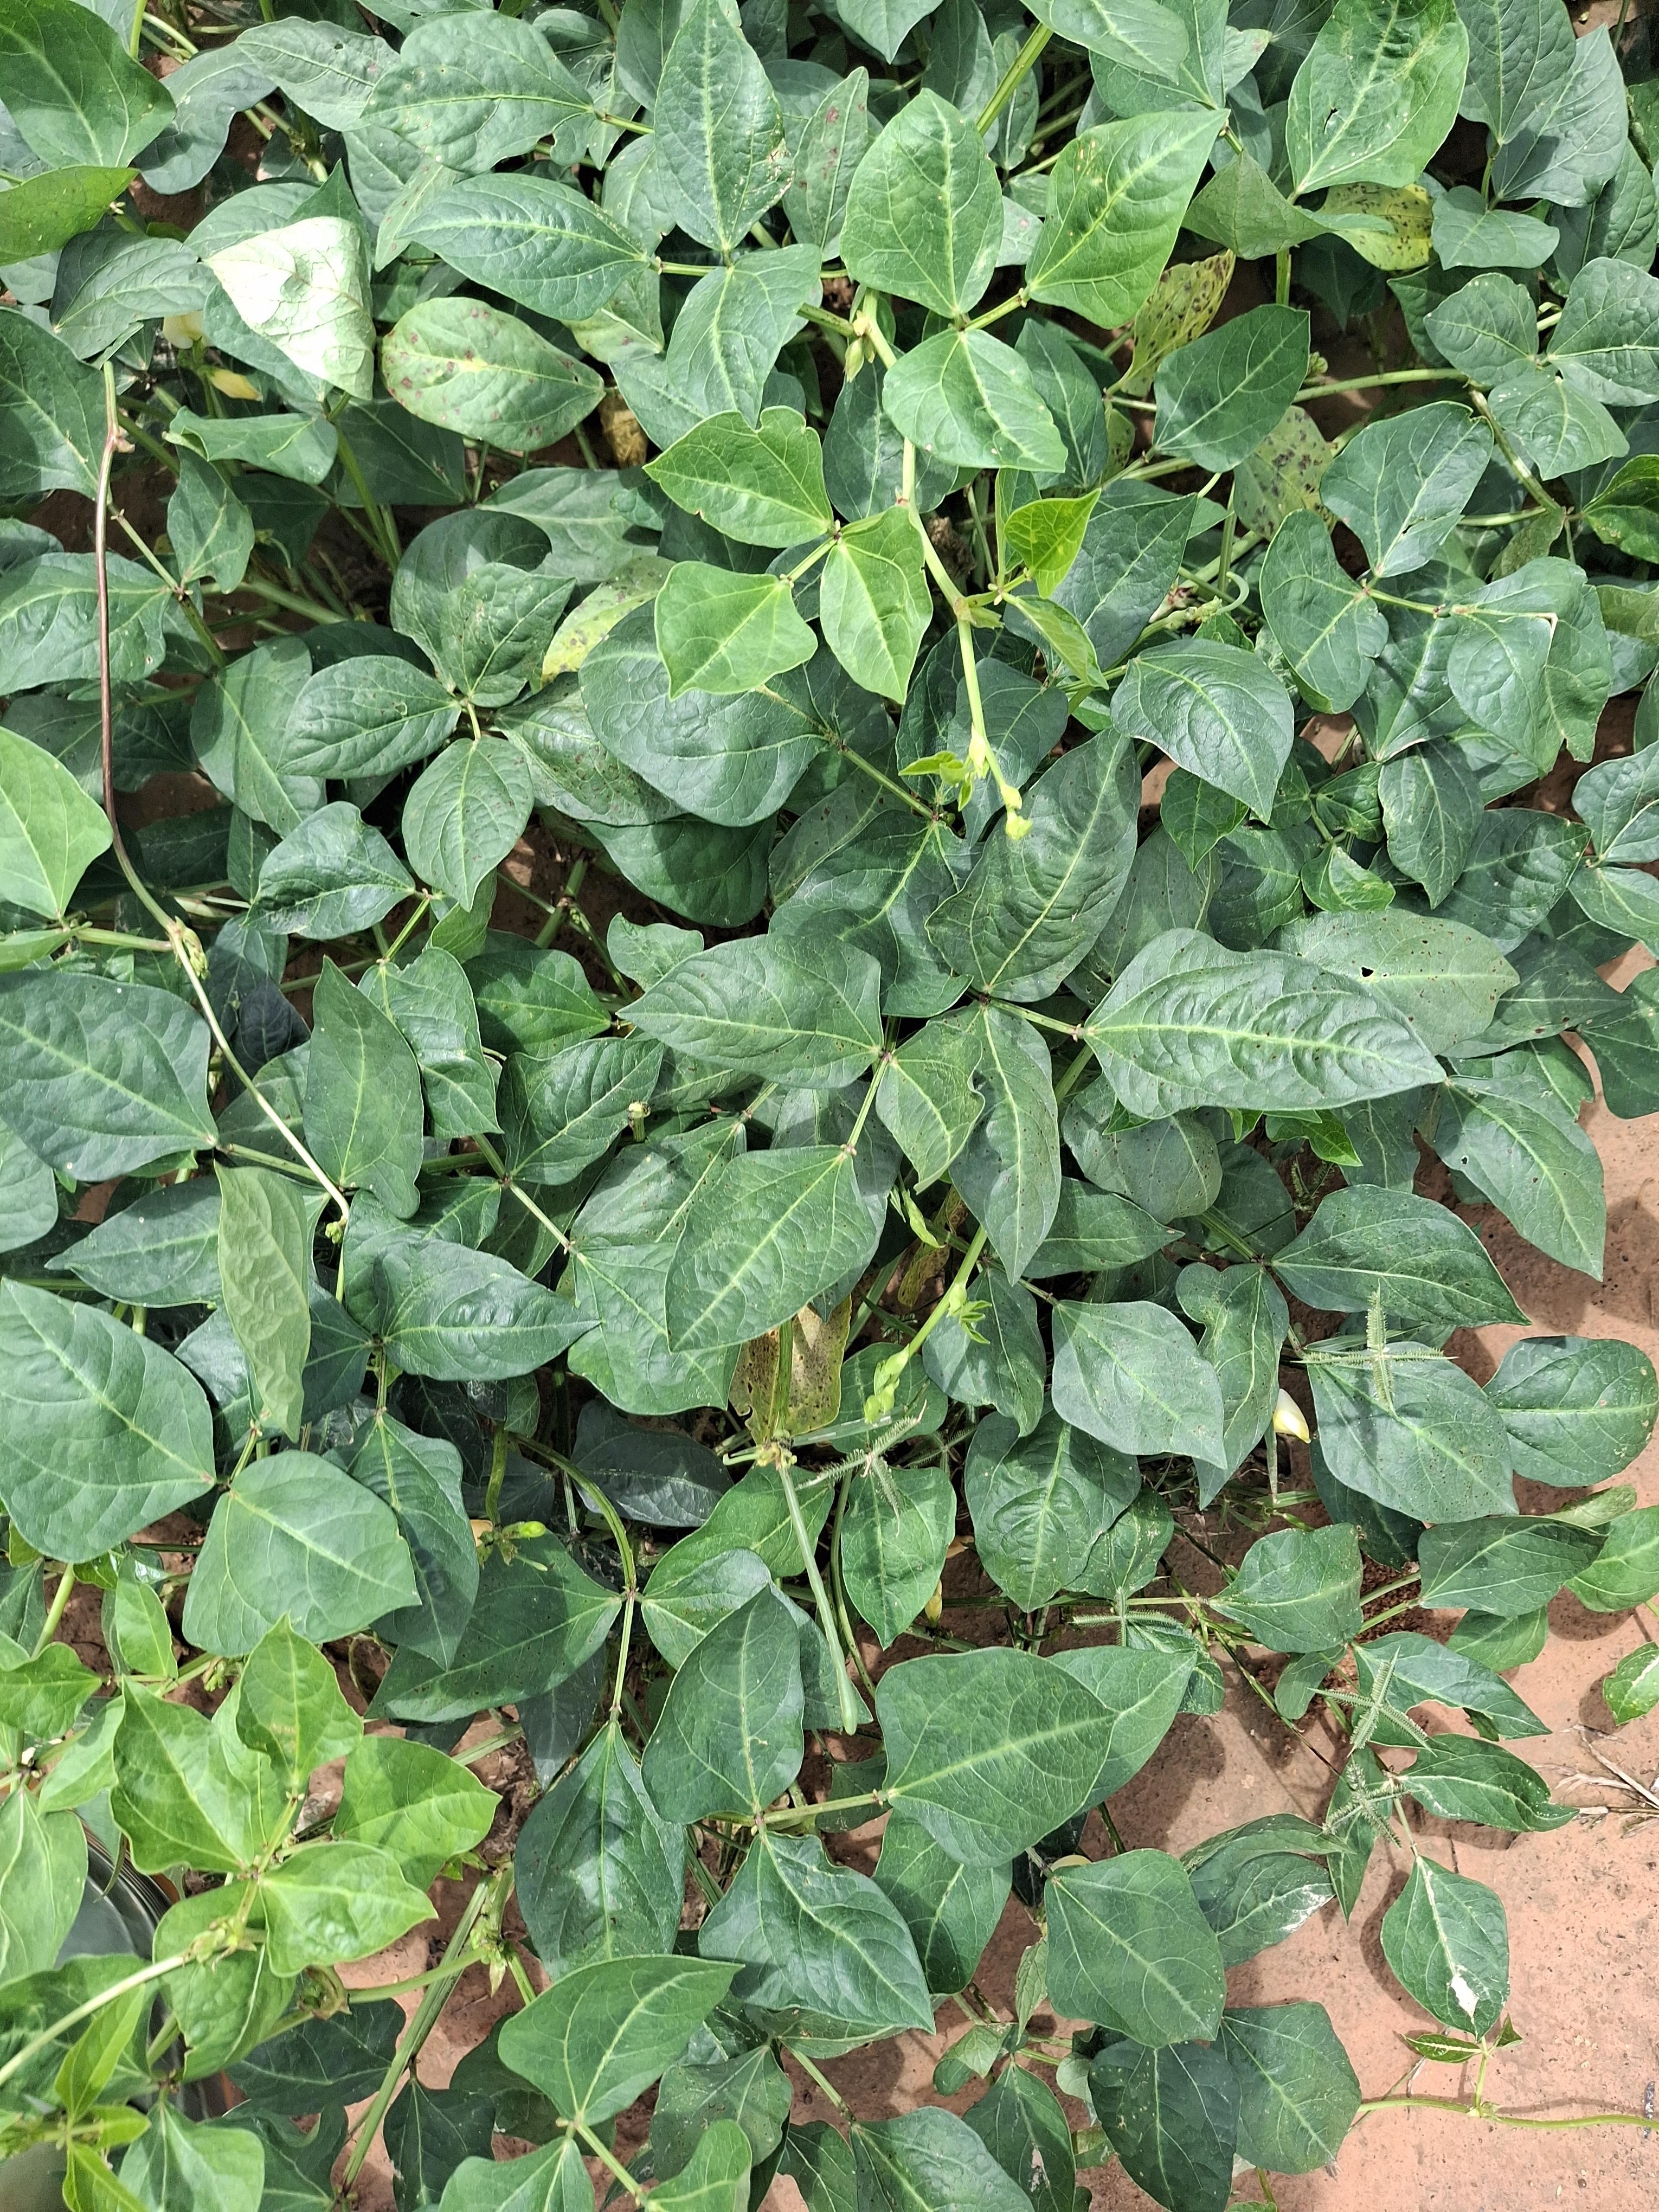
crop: cowpea
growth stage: flowering
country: Nigeria
